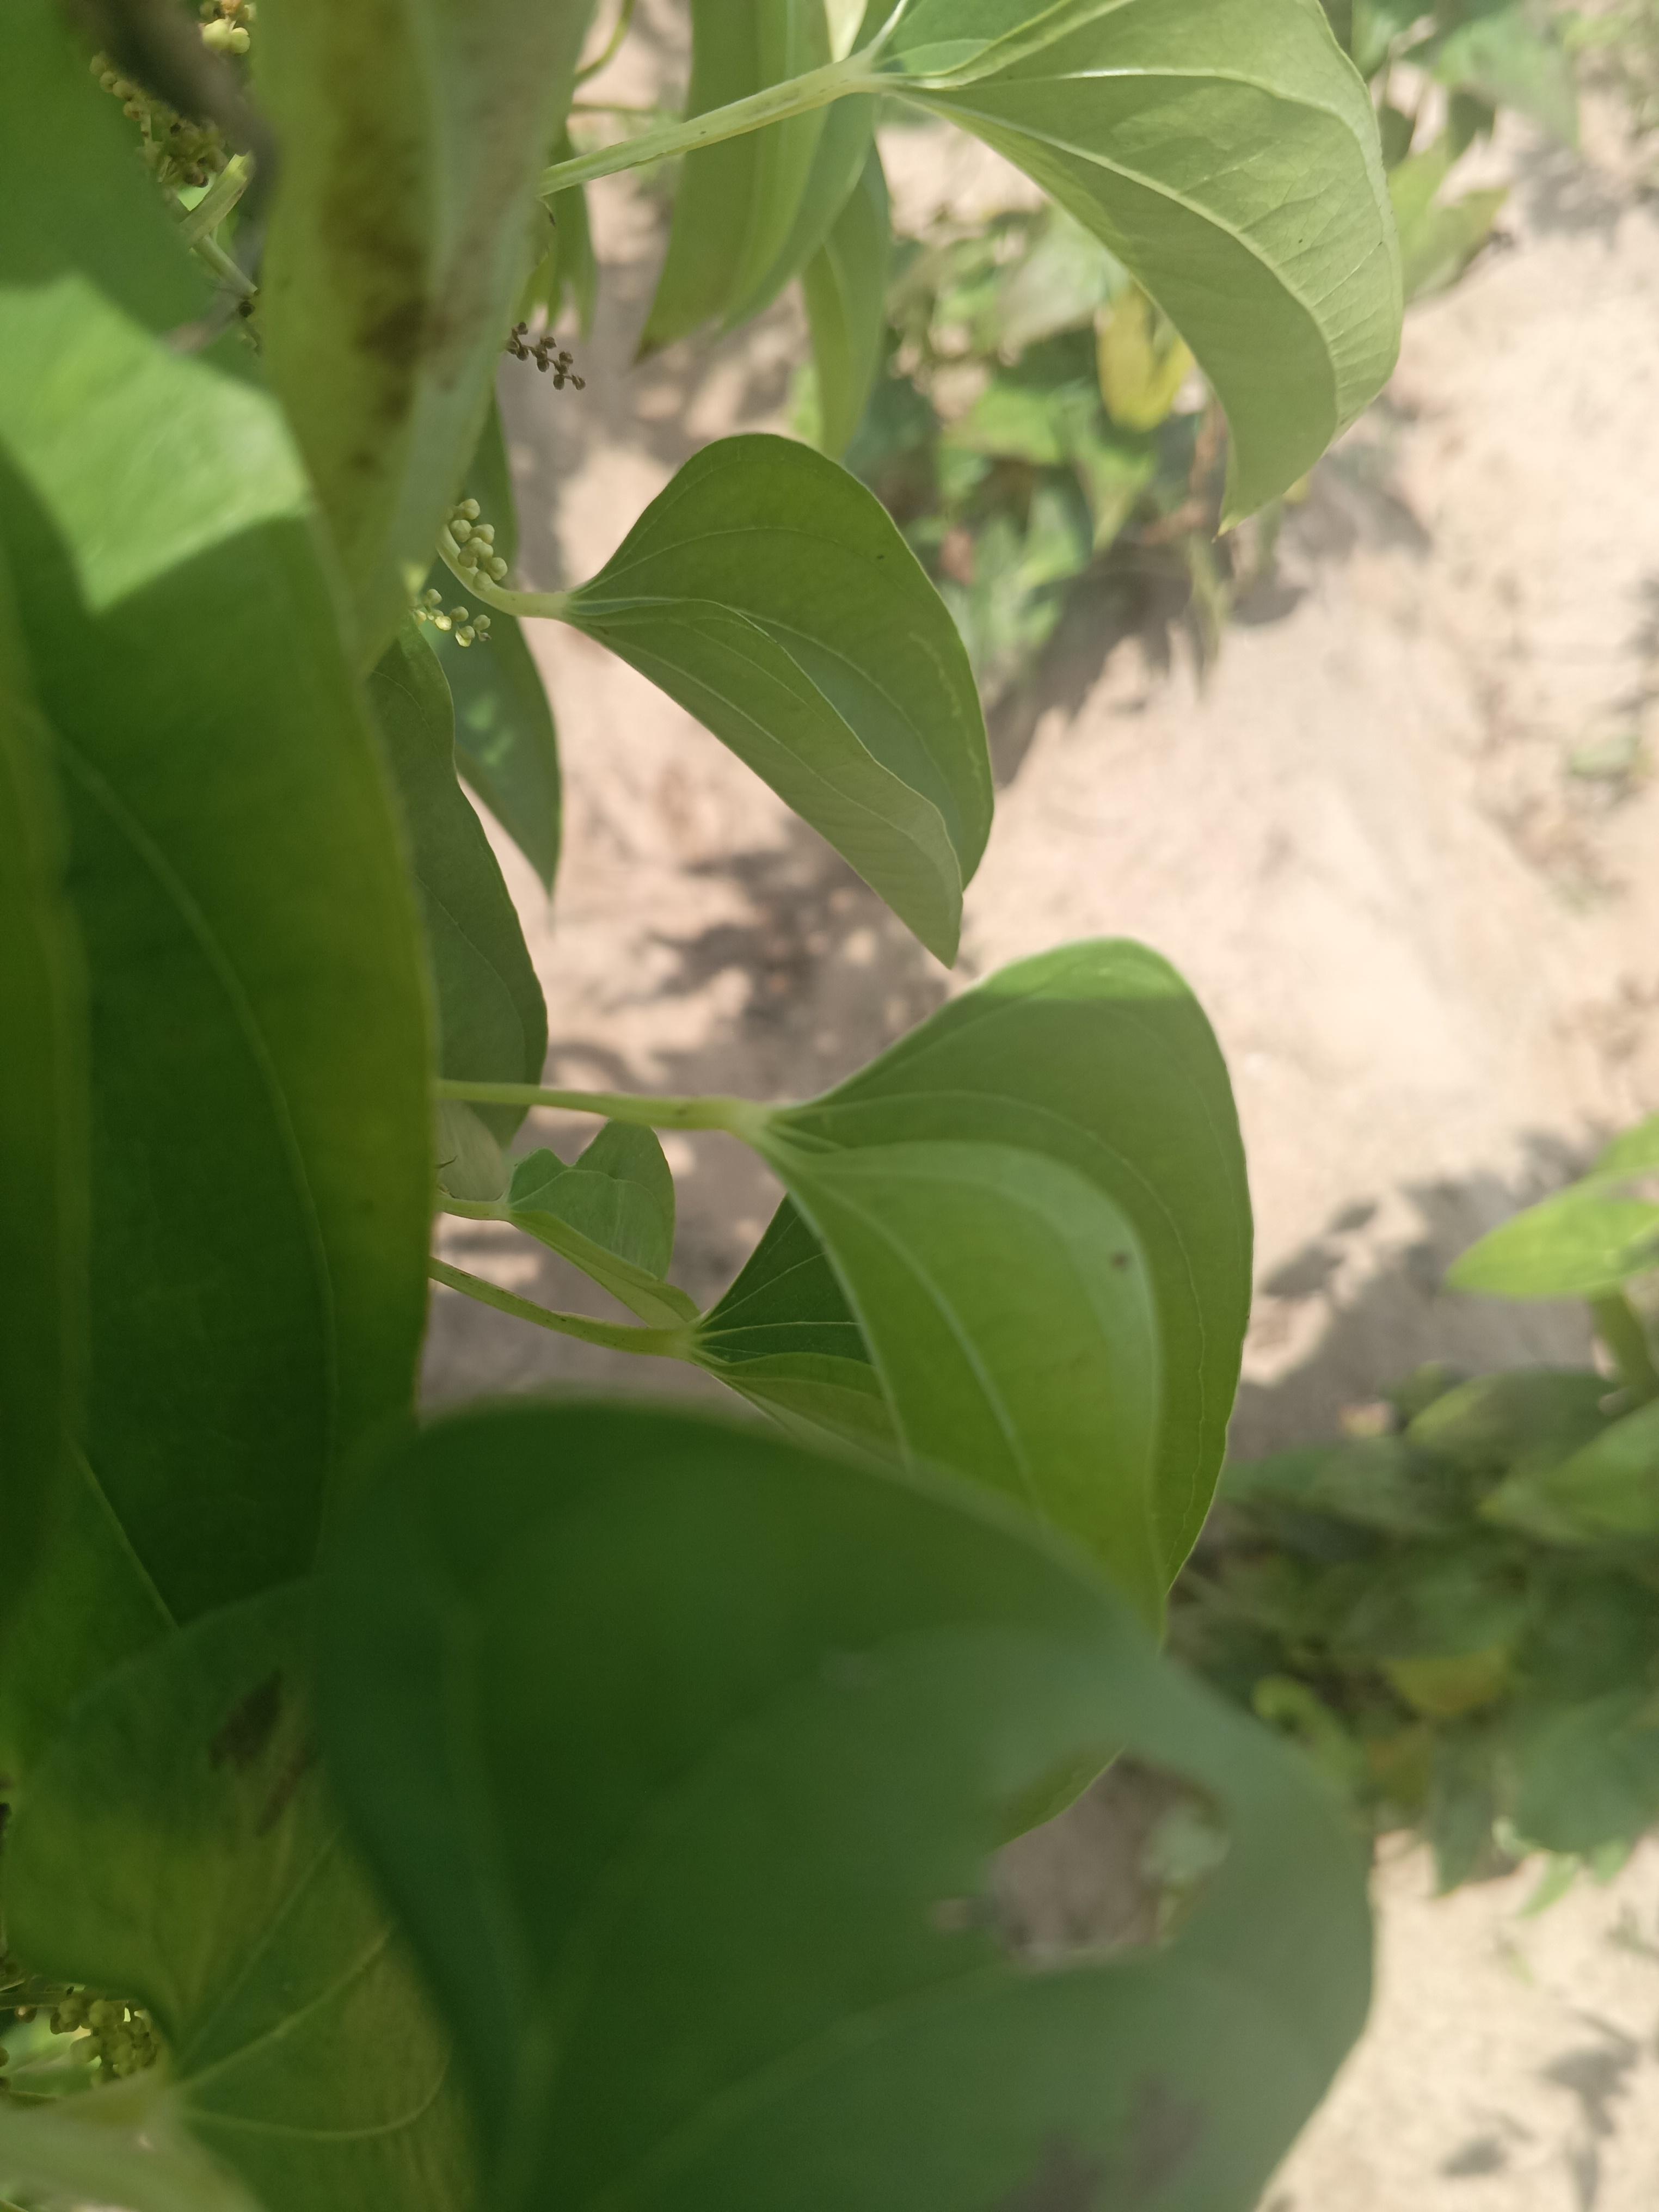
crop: yam
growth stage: vegetative
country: Nigeria
